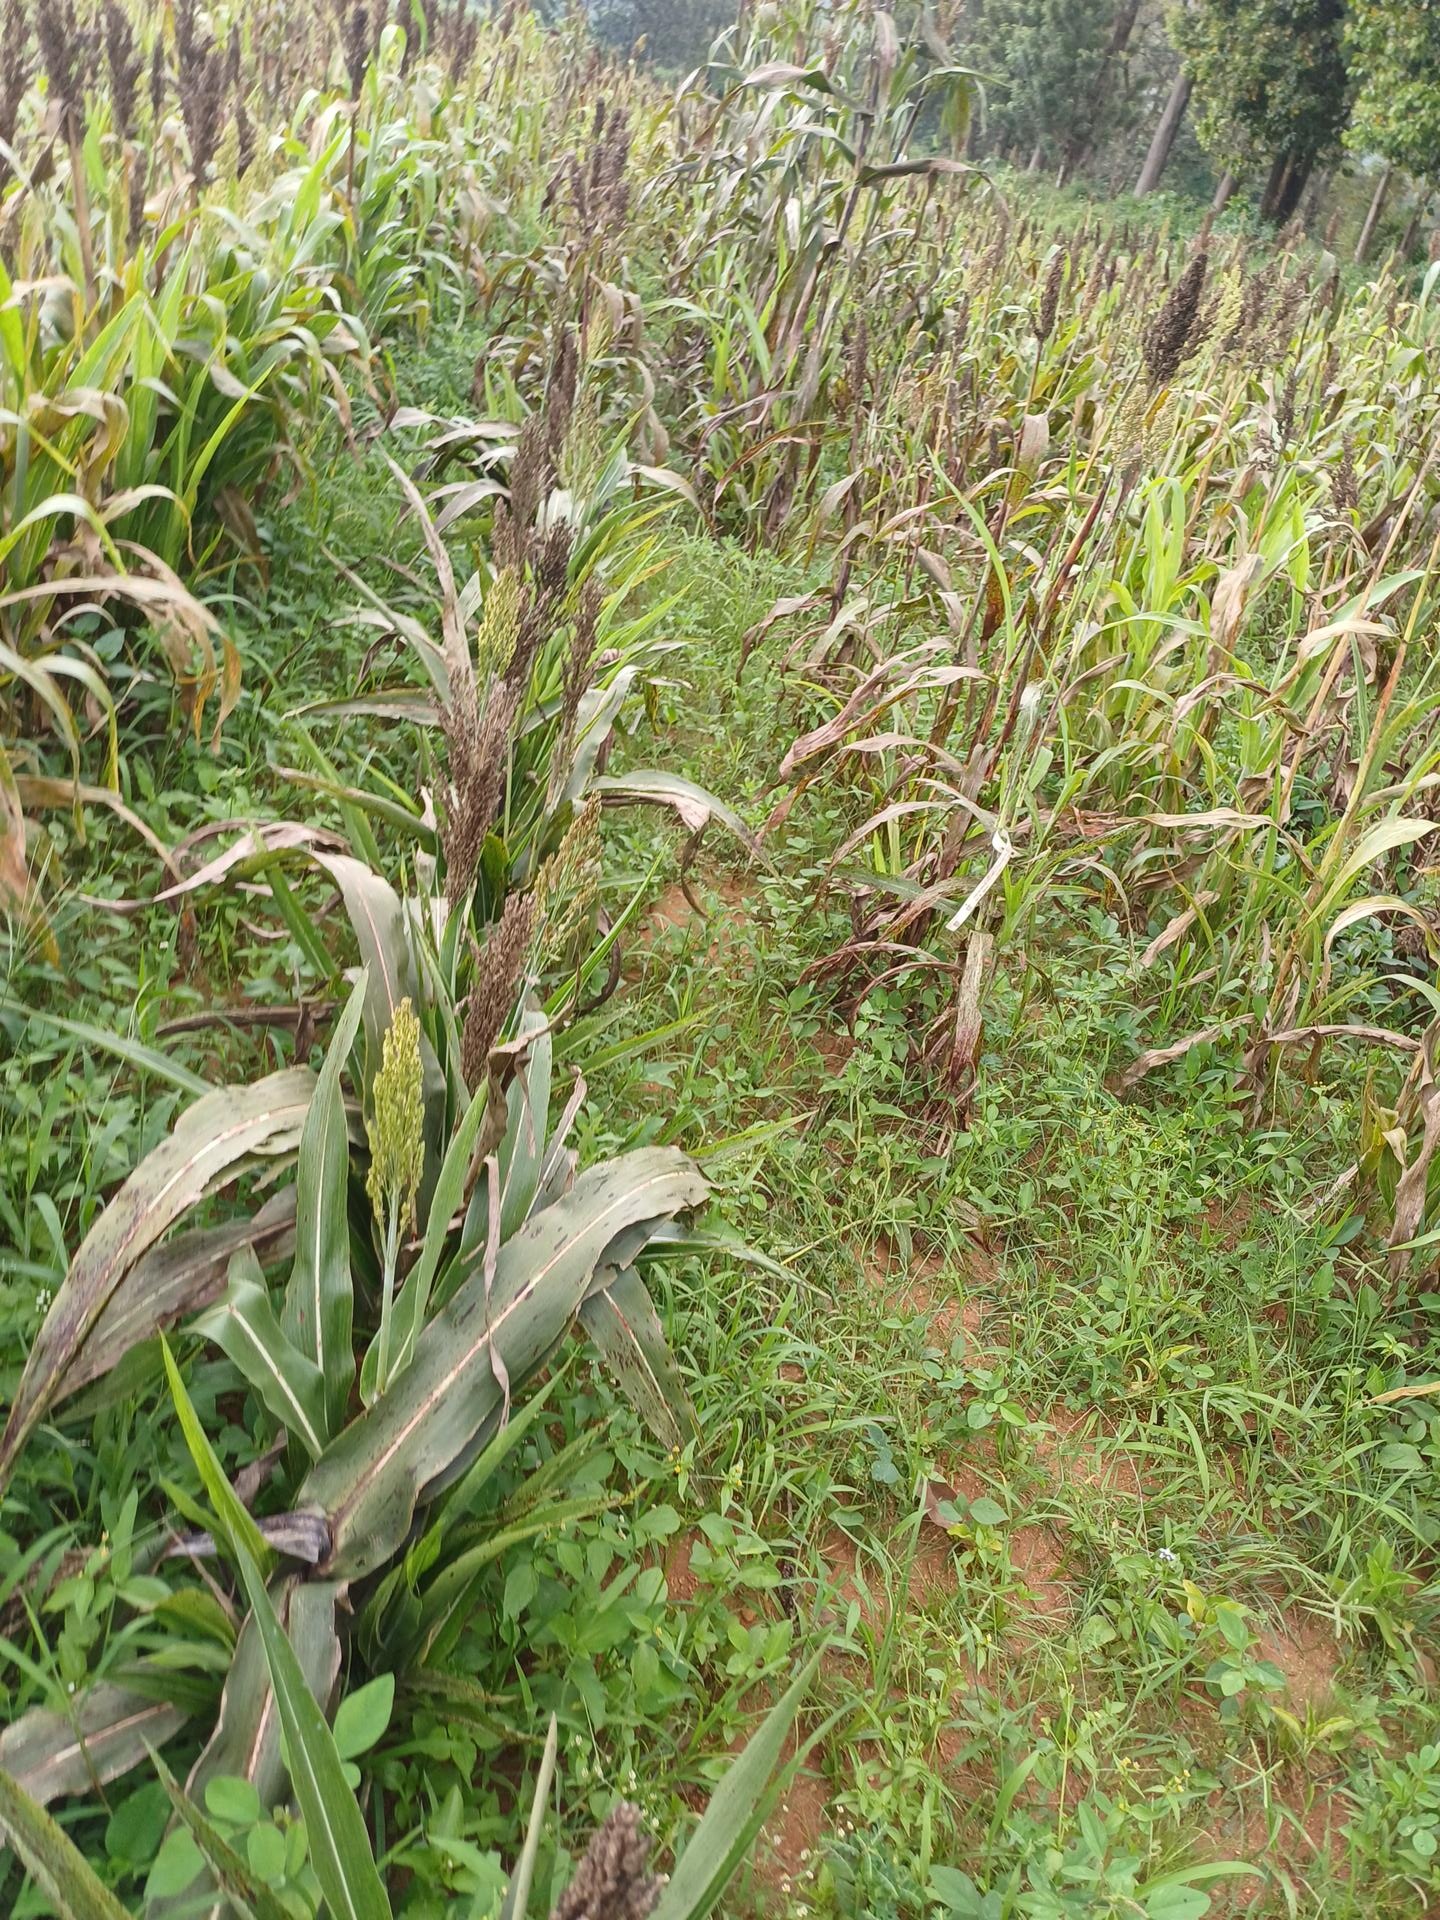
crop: sorghum
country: Kenya
